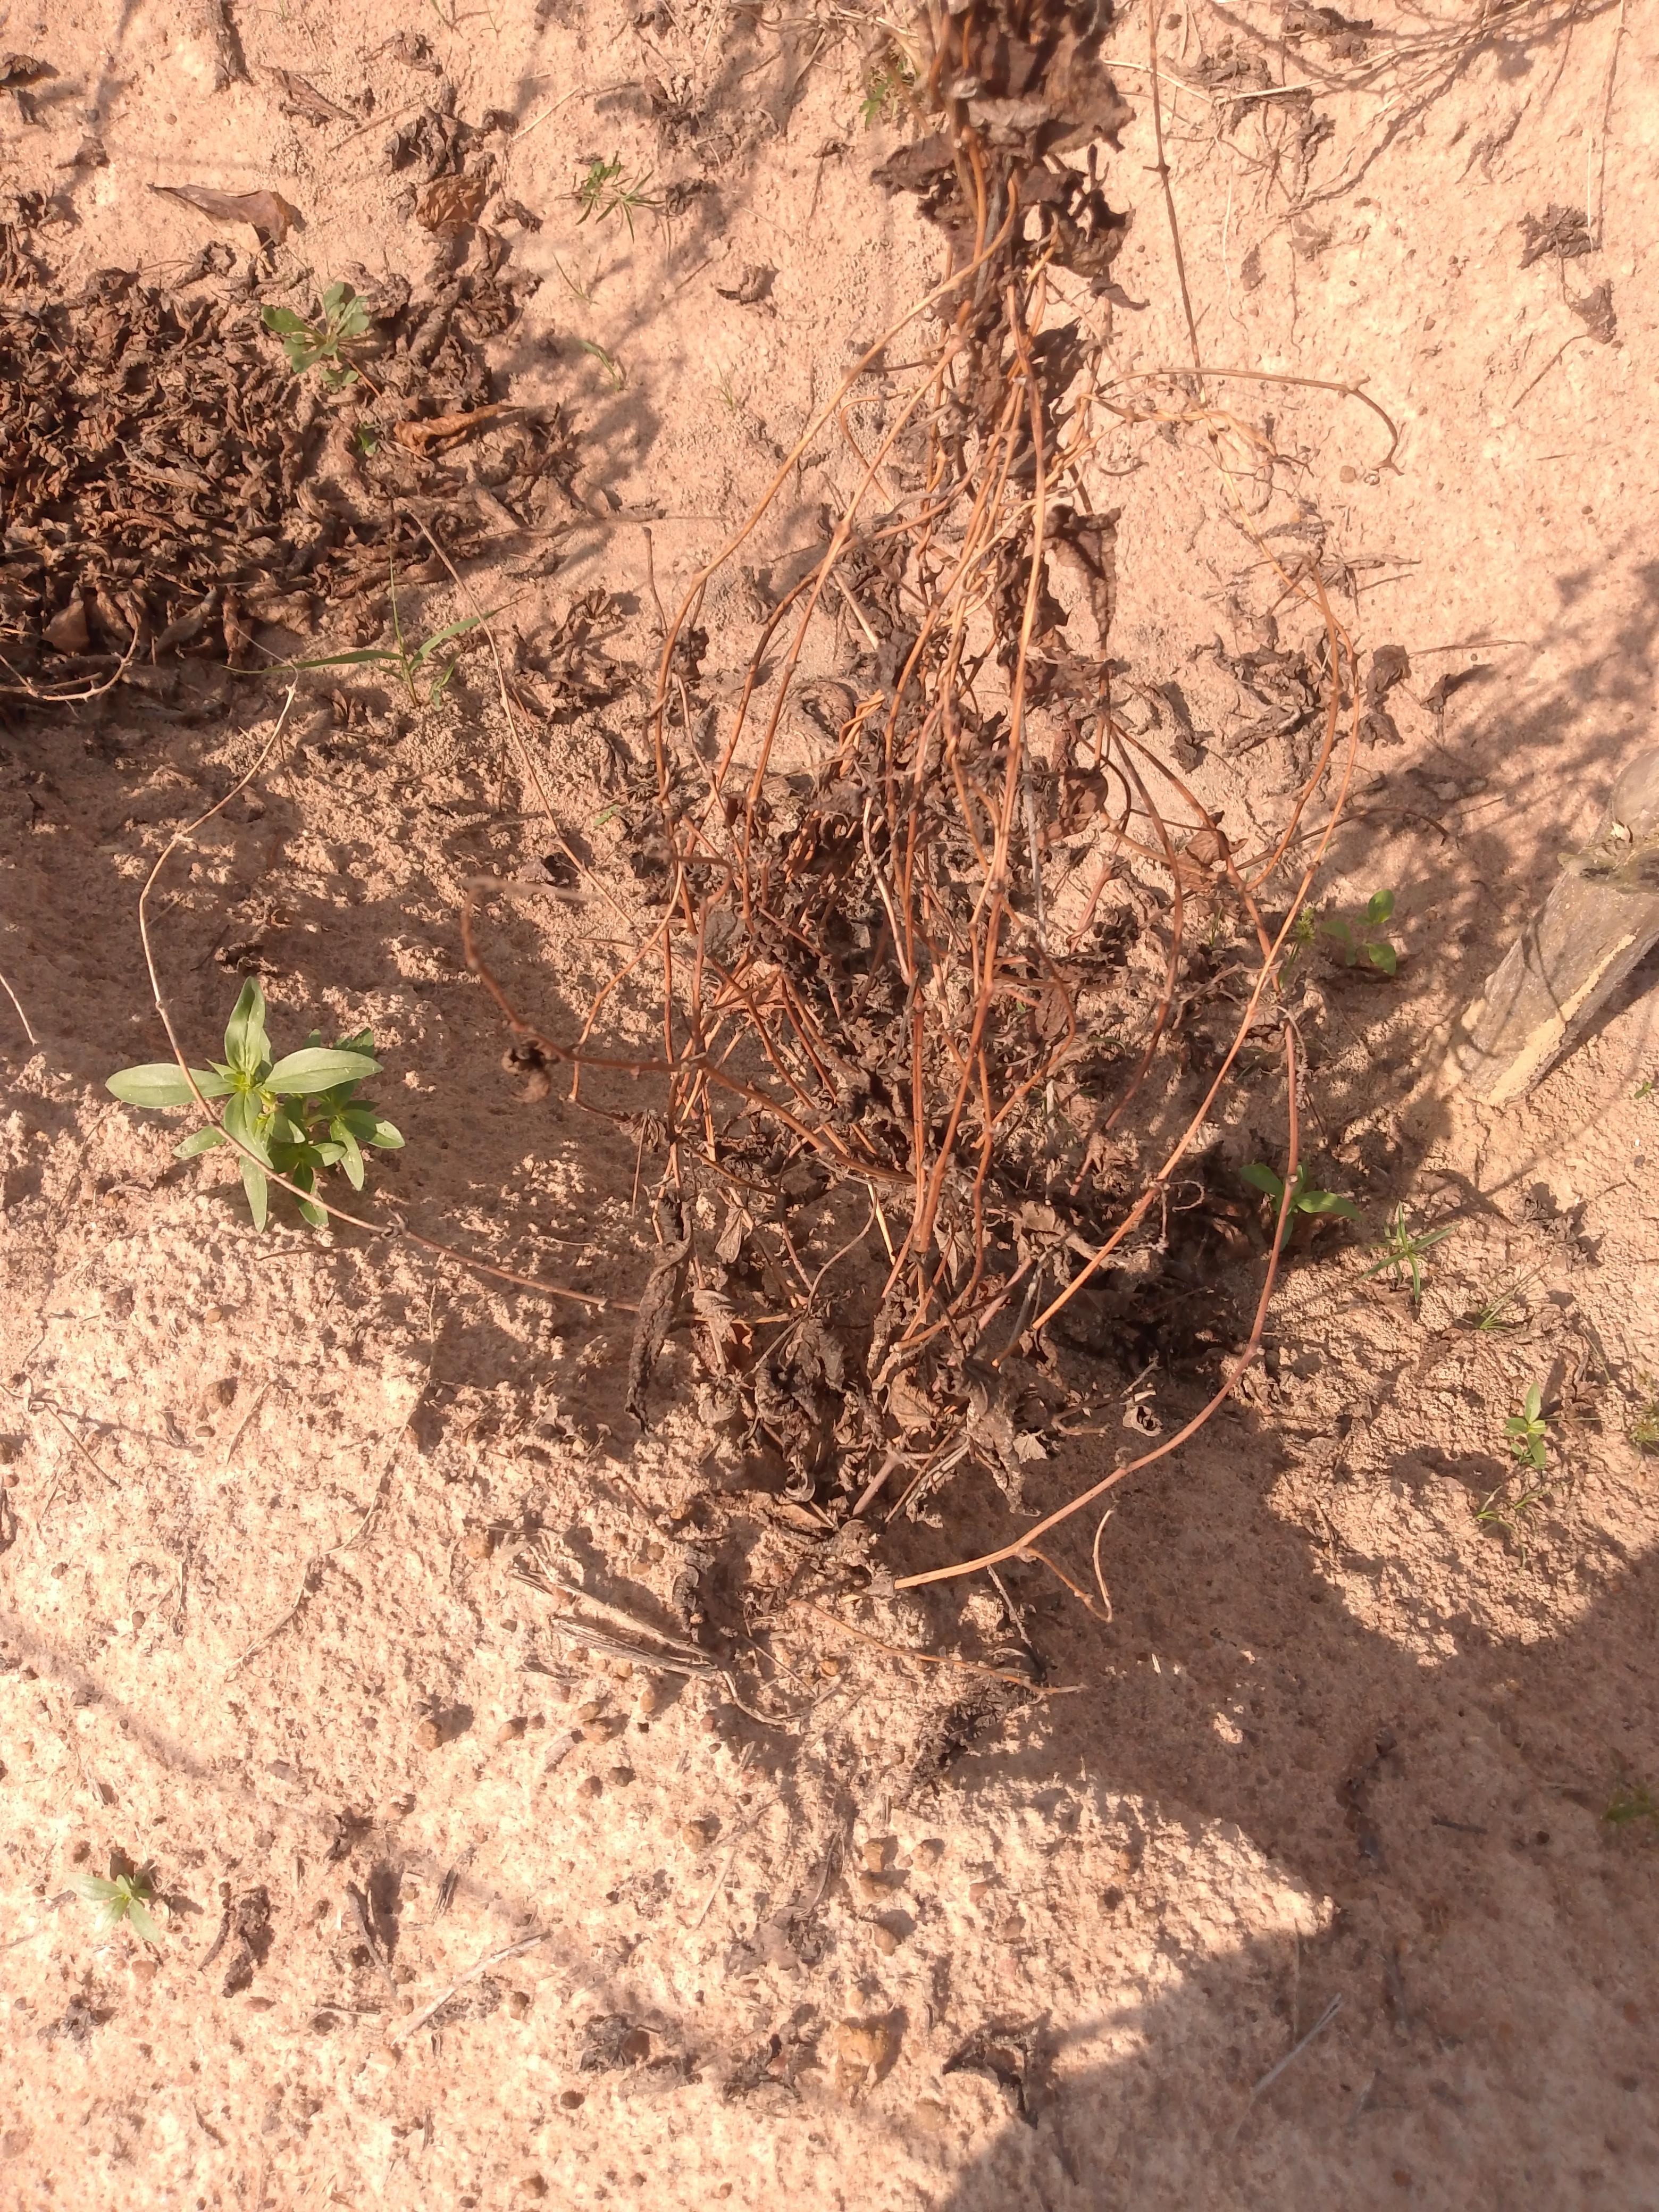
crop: yam
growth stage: maturity
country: Nigeria
